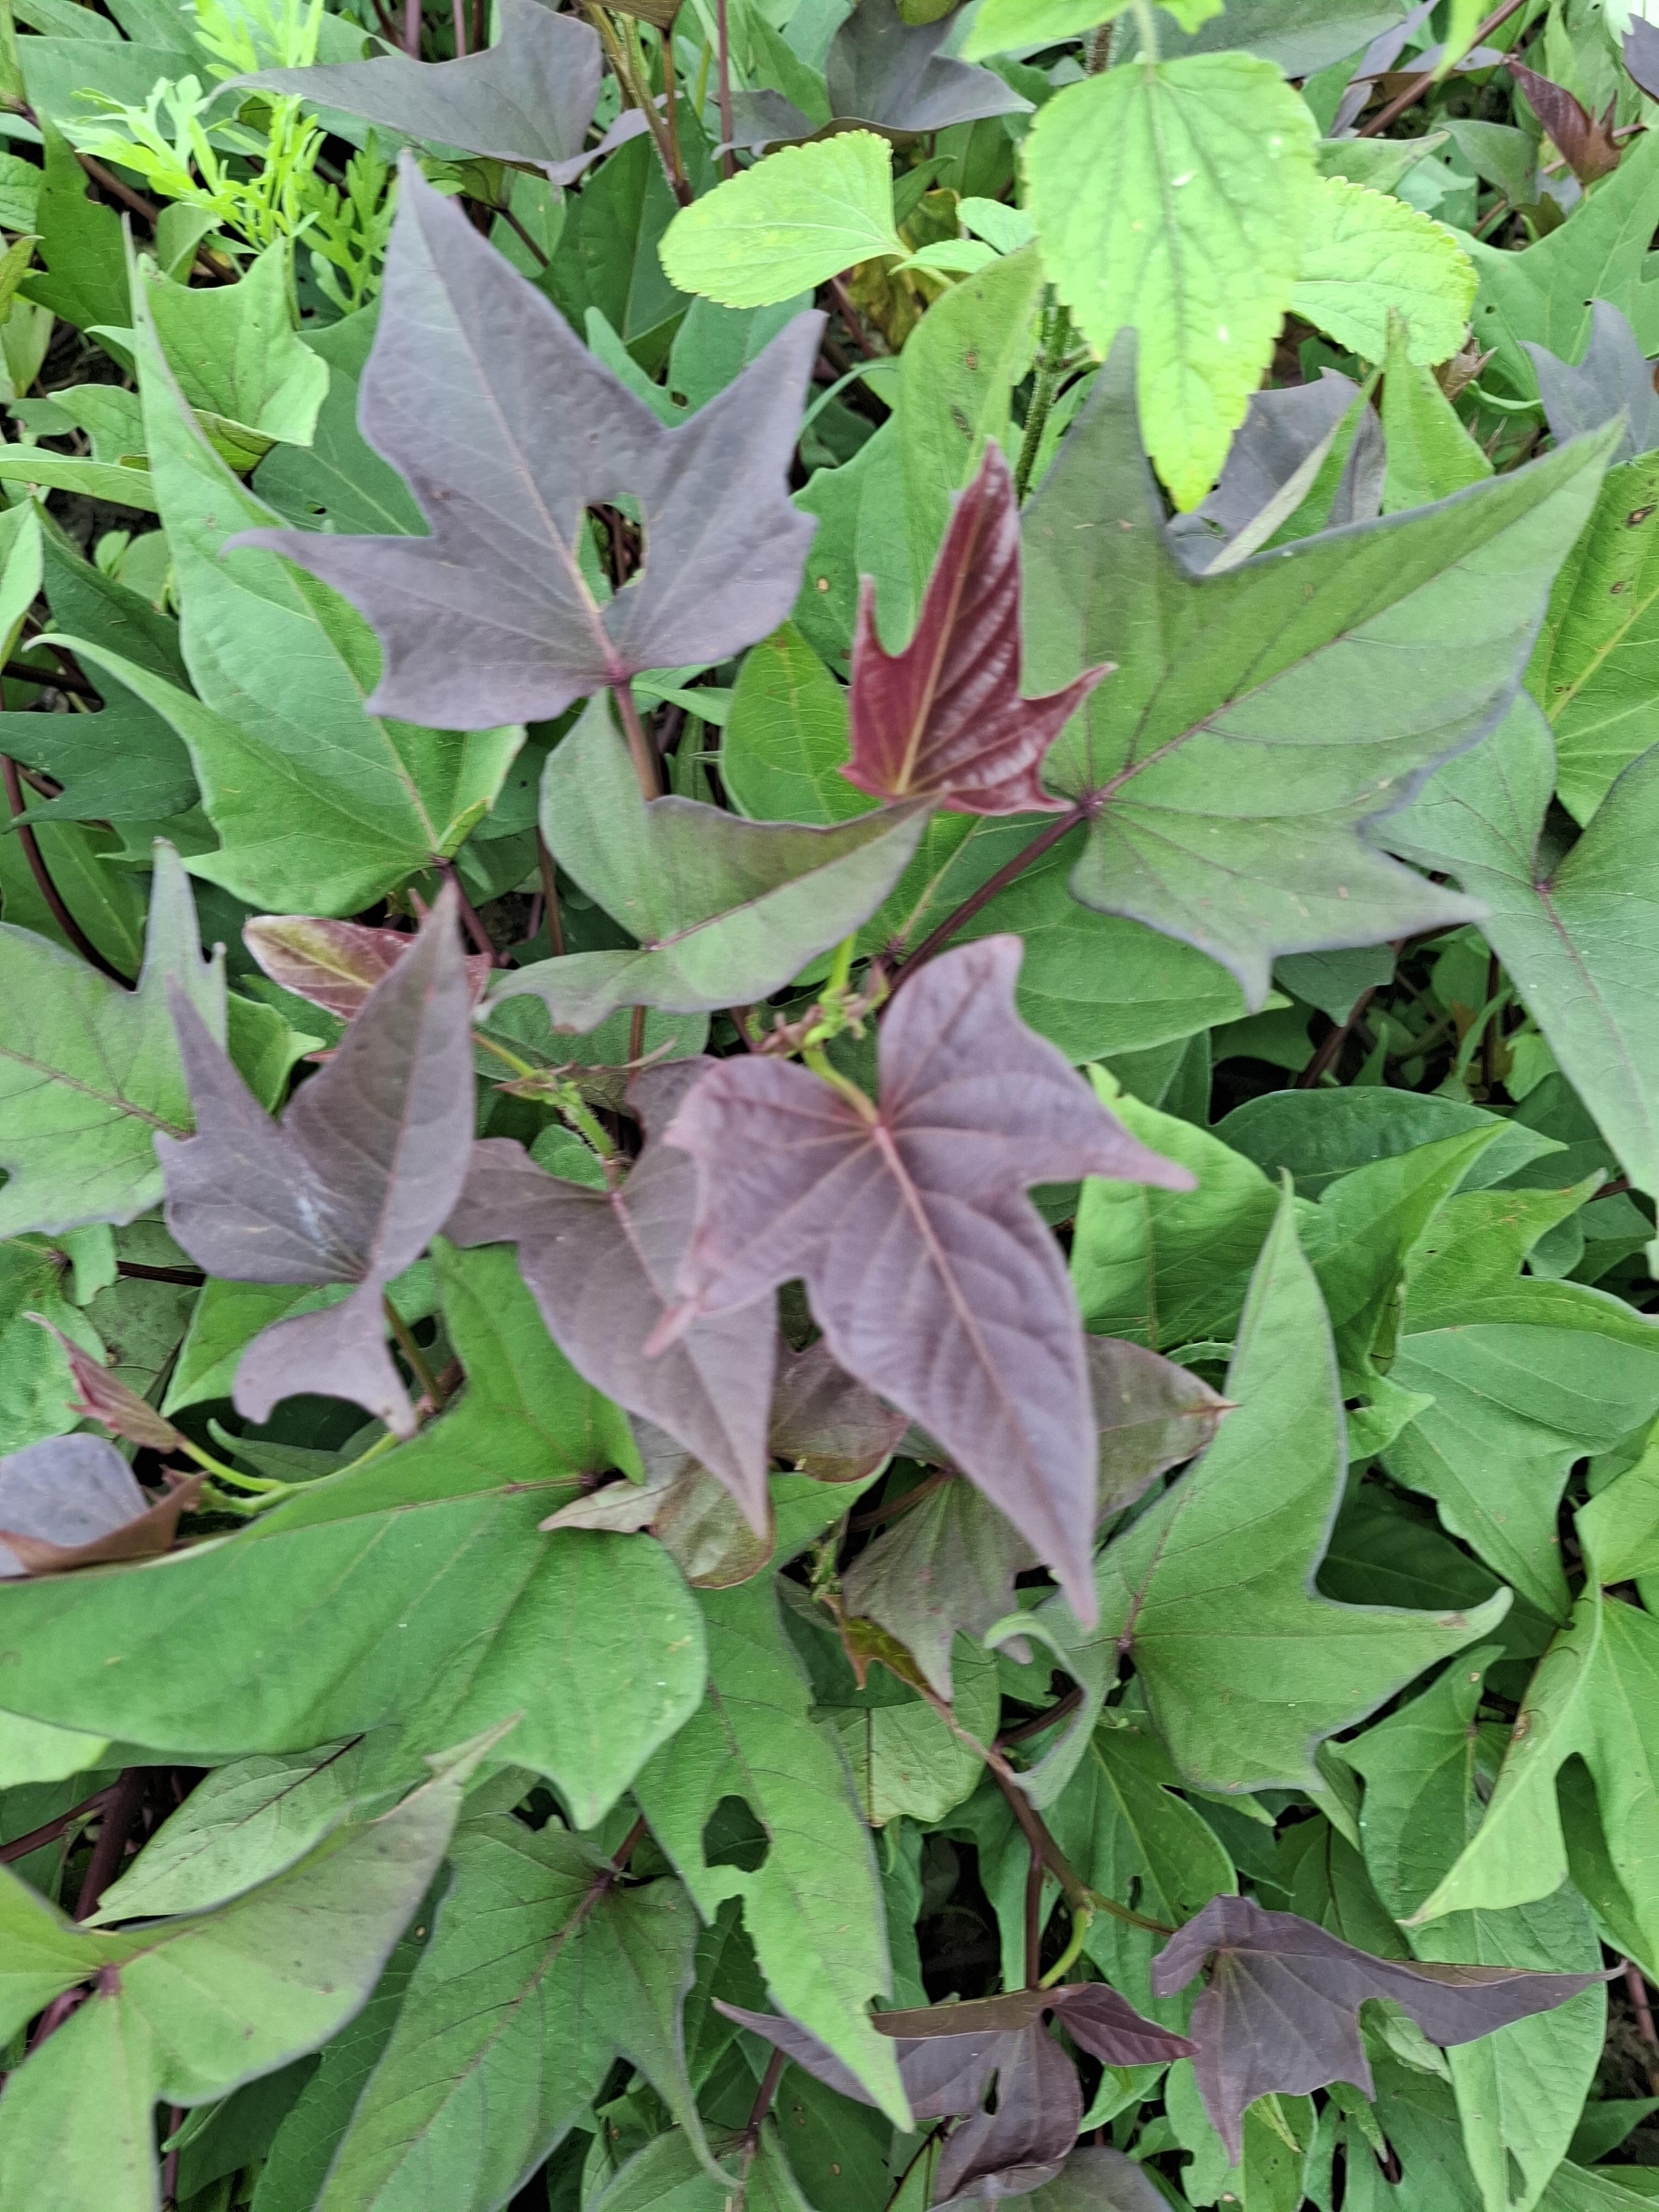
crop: sweet potato
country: Tanzania
